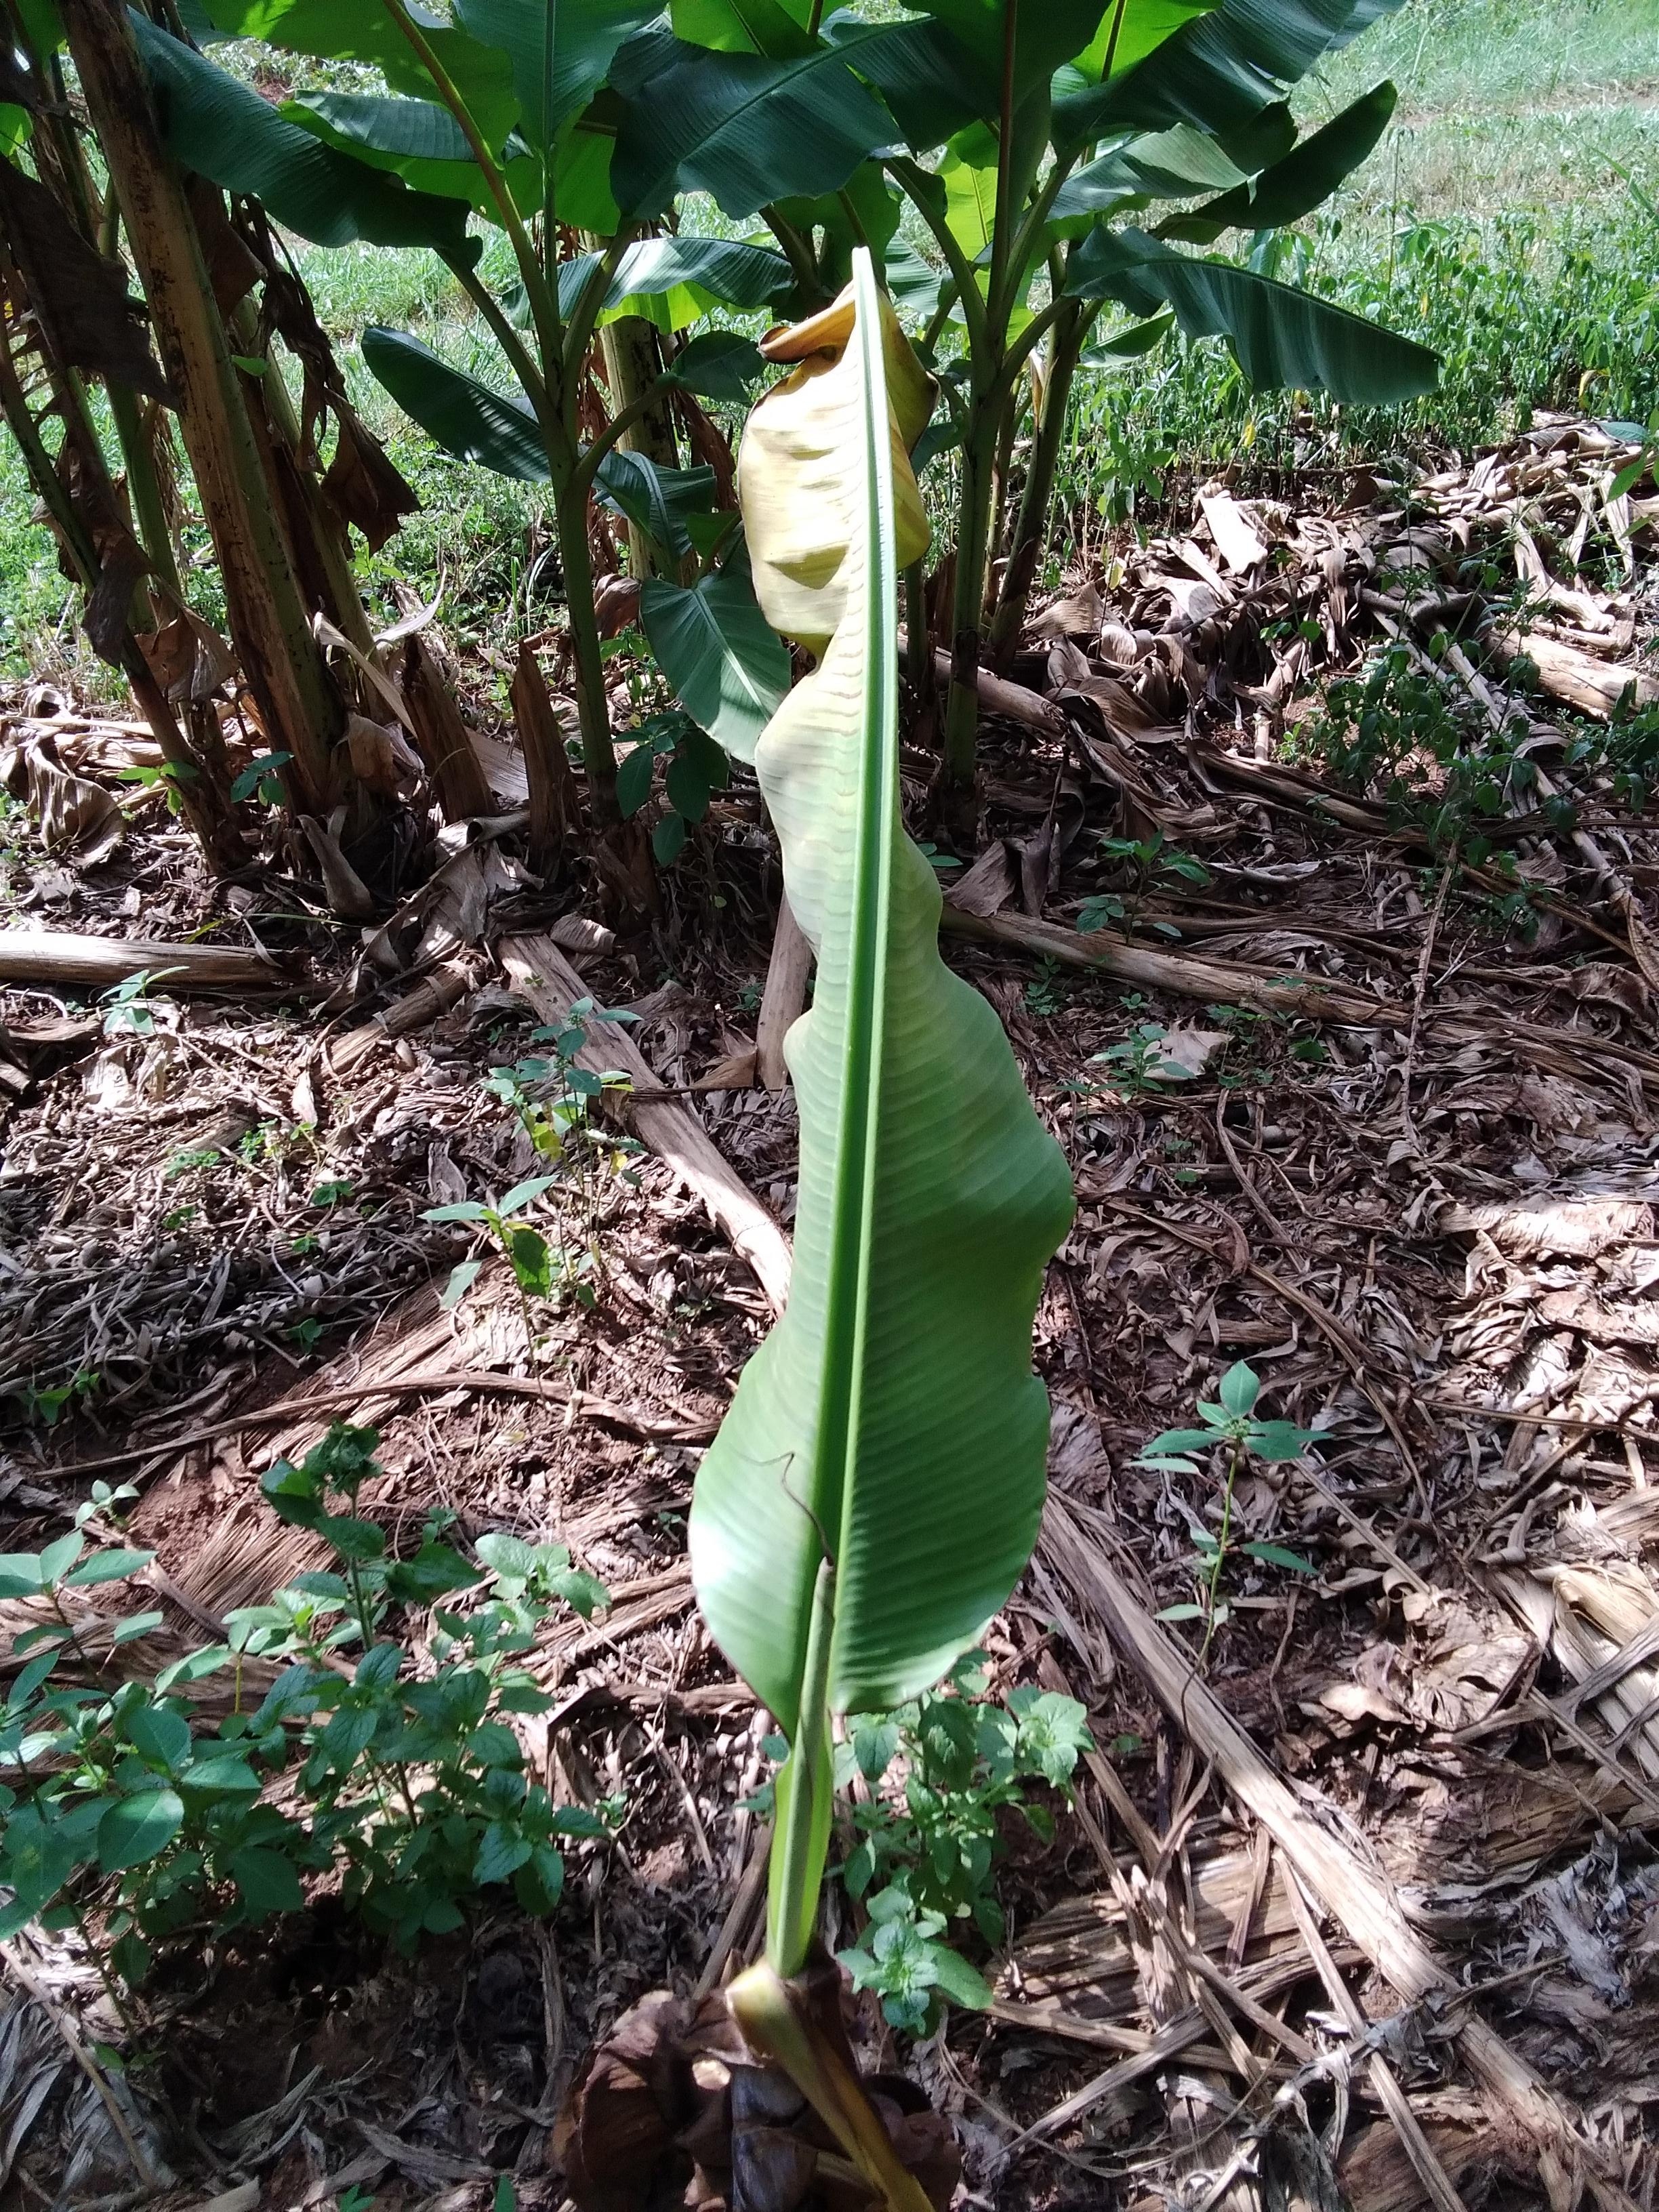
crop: banana
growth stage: vegetative
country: Uganda
